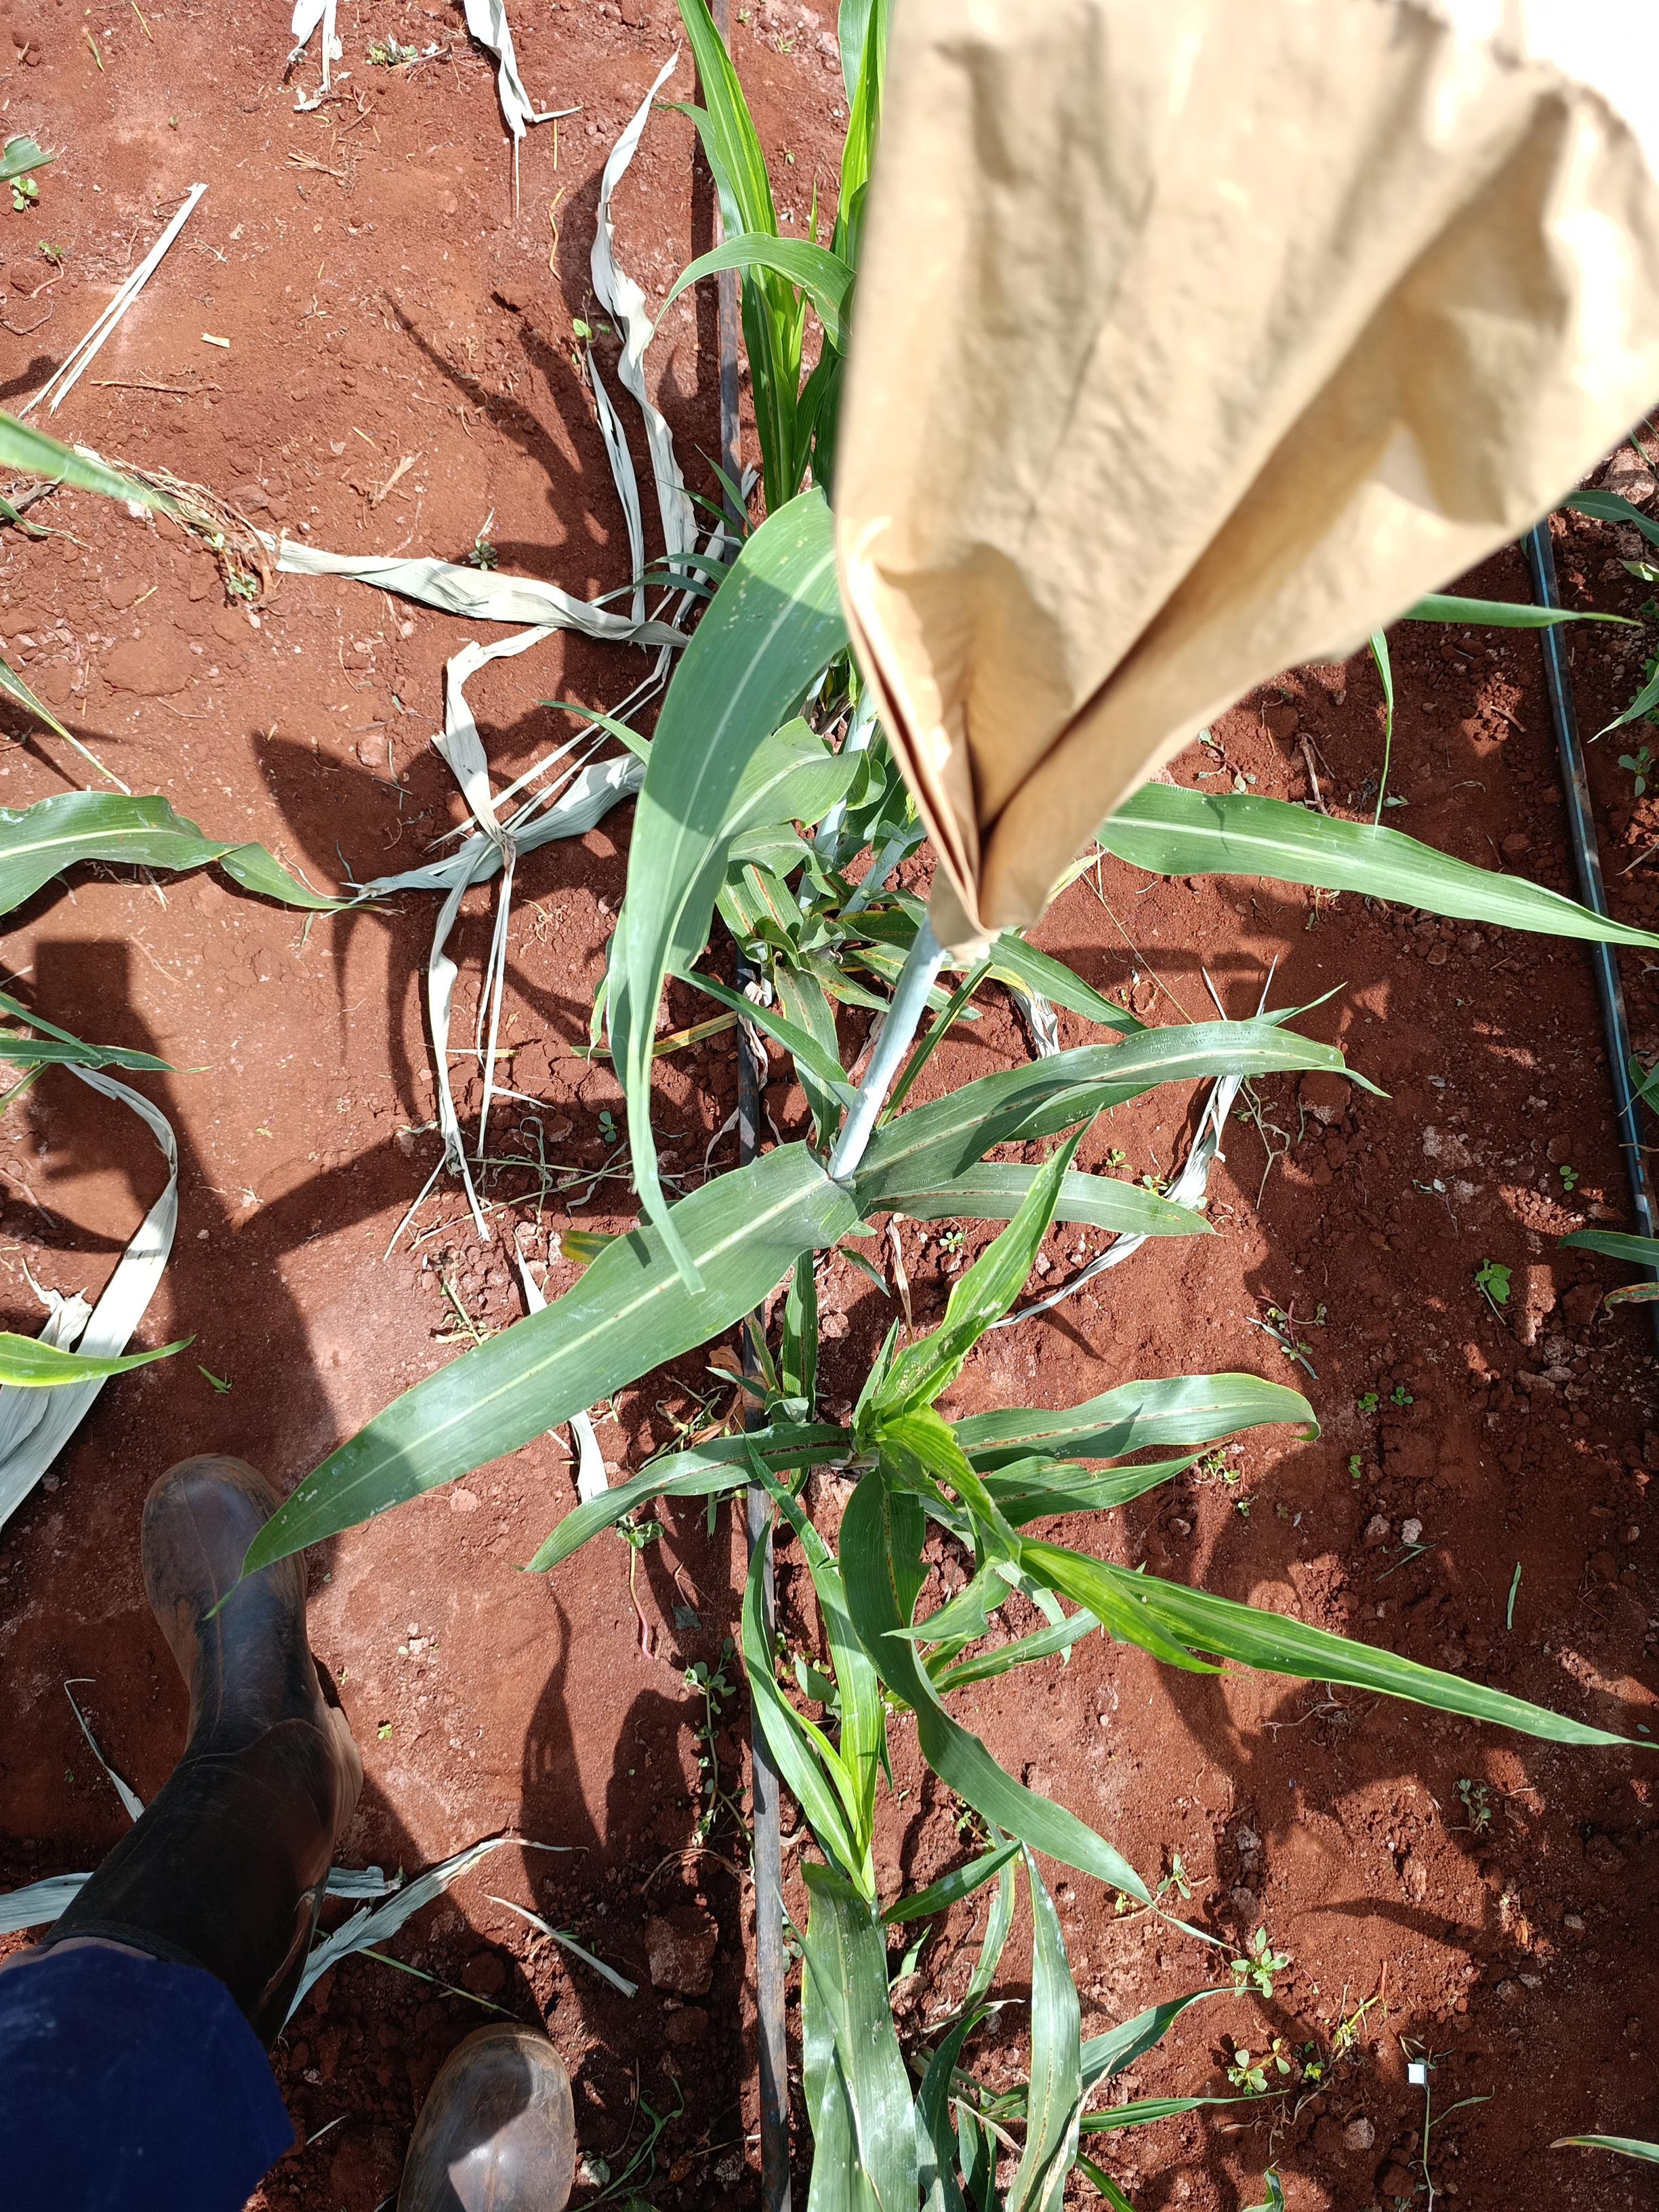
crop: sorghum
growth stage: heading tuber
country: Kenya
